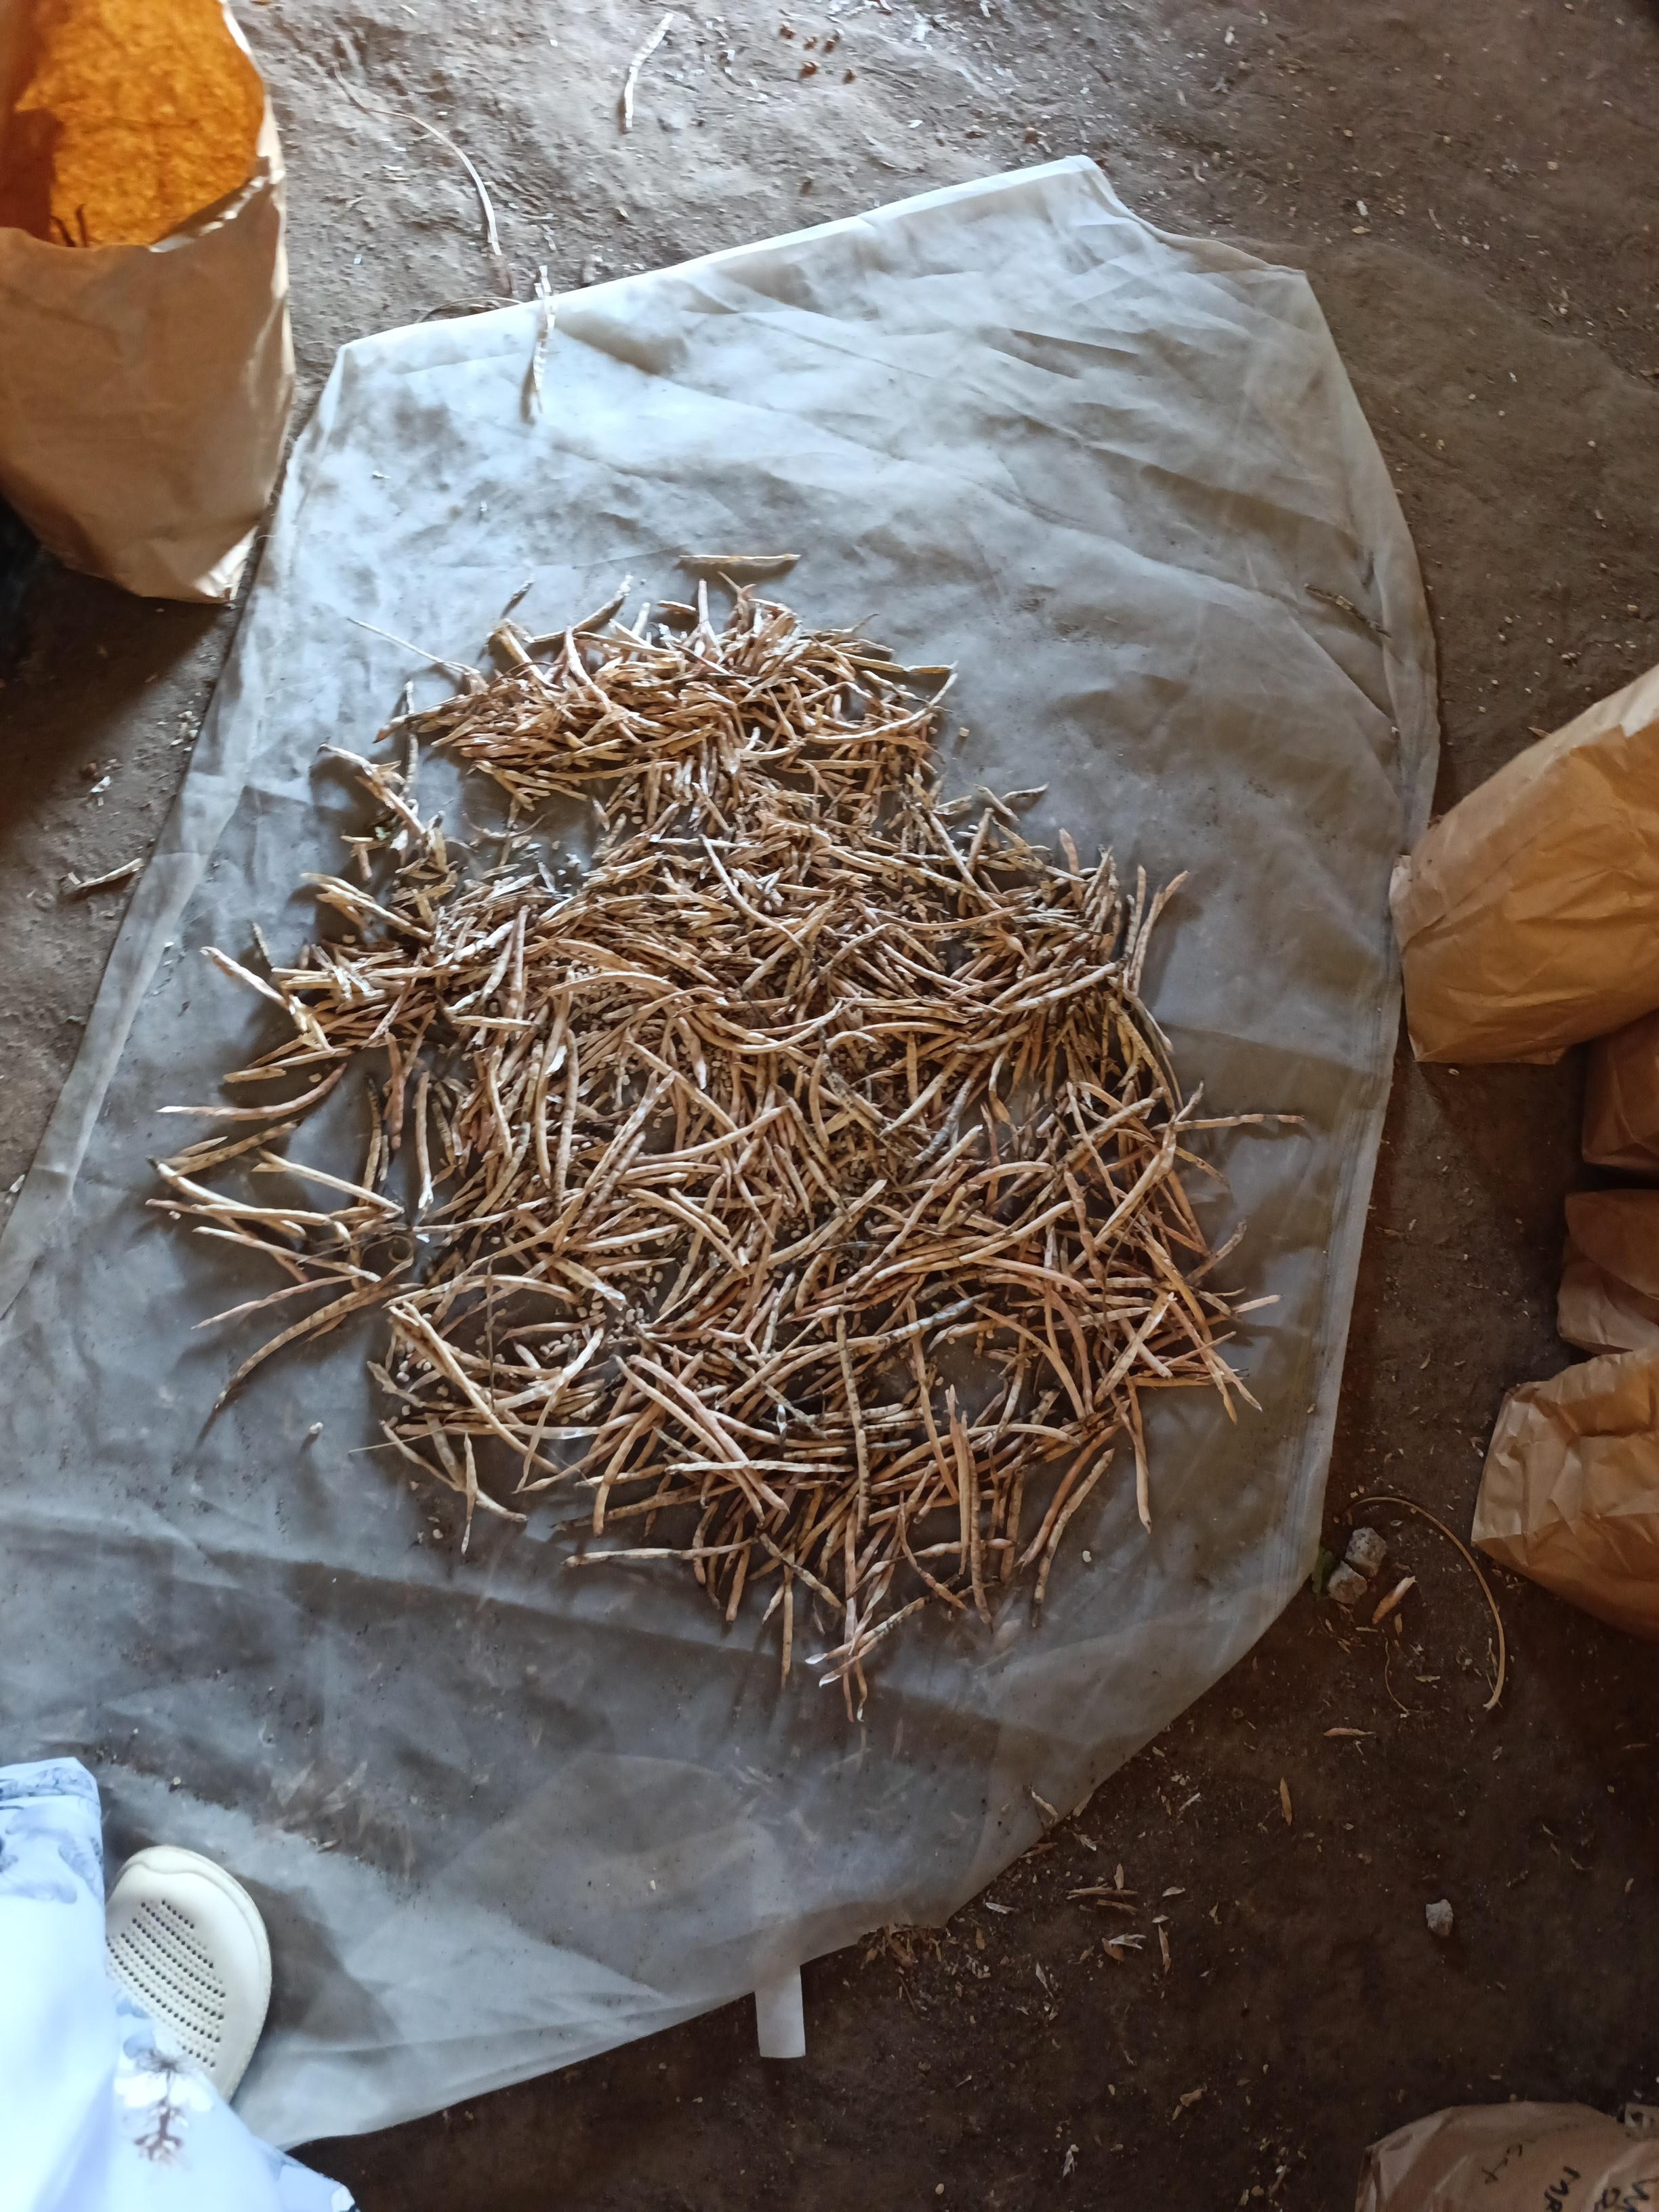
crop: cowpea
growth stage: harvest
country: Nigeria
